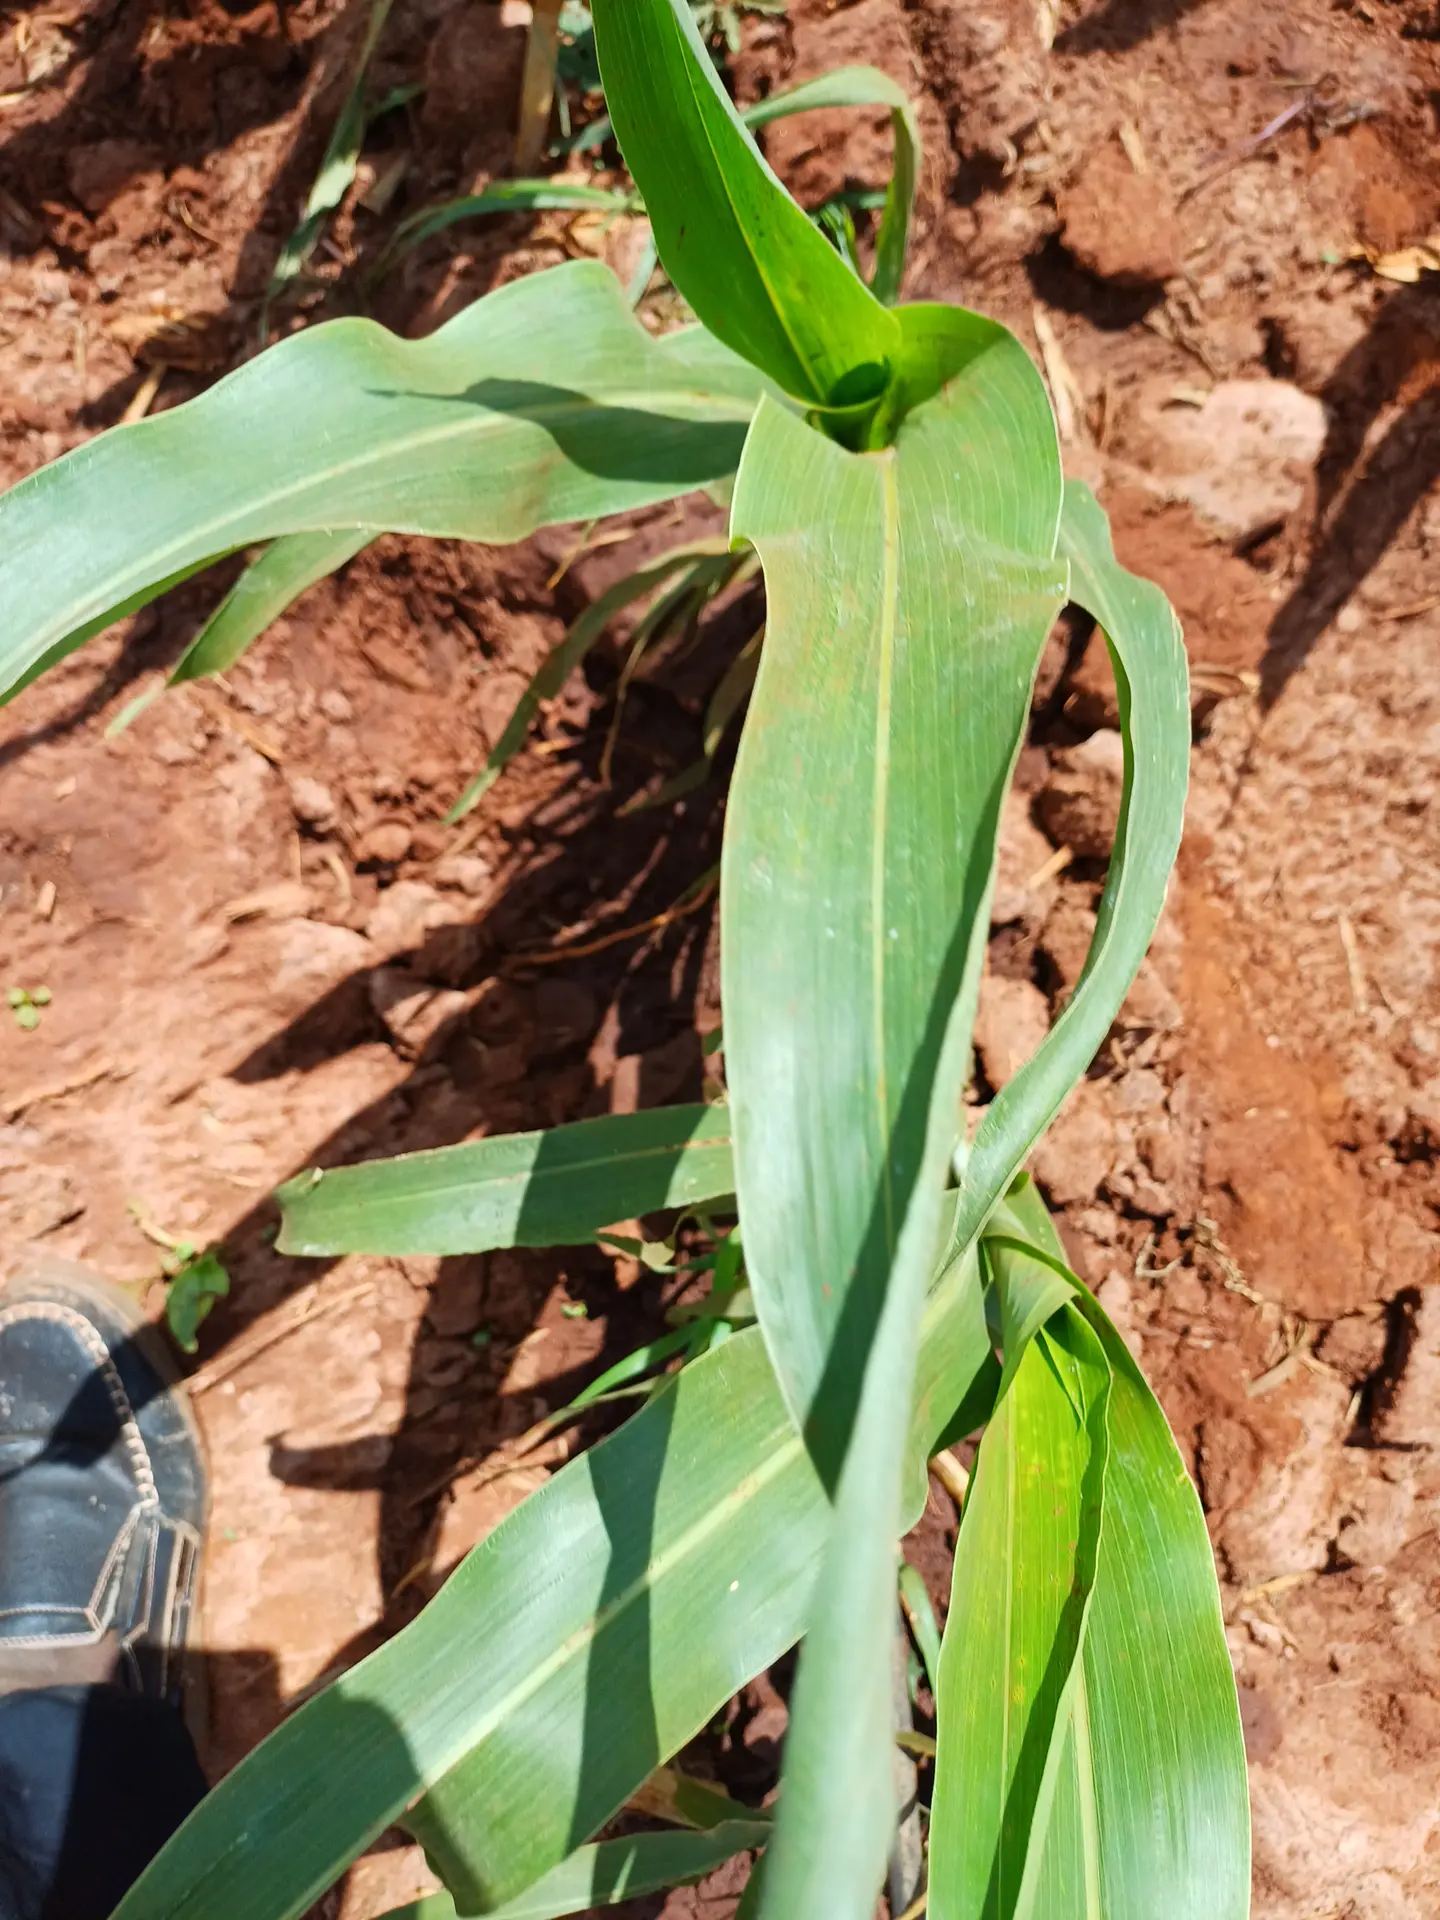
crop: sorghum
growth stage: vegetative
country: Kenya
